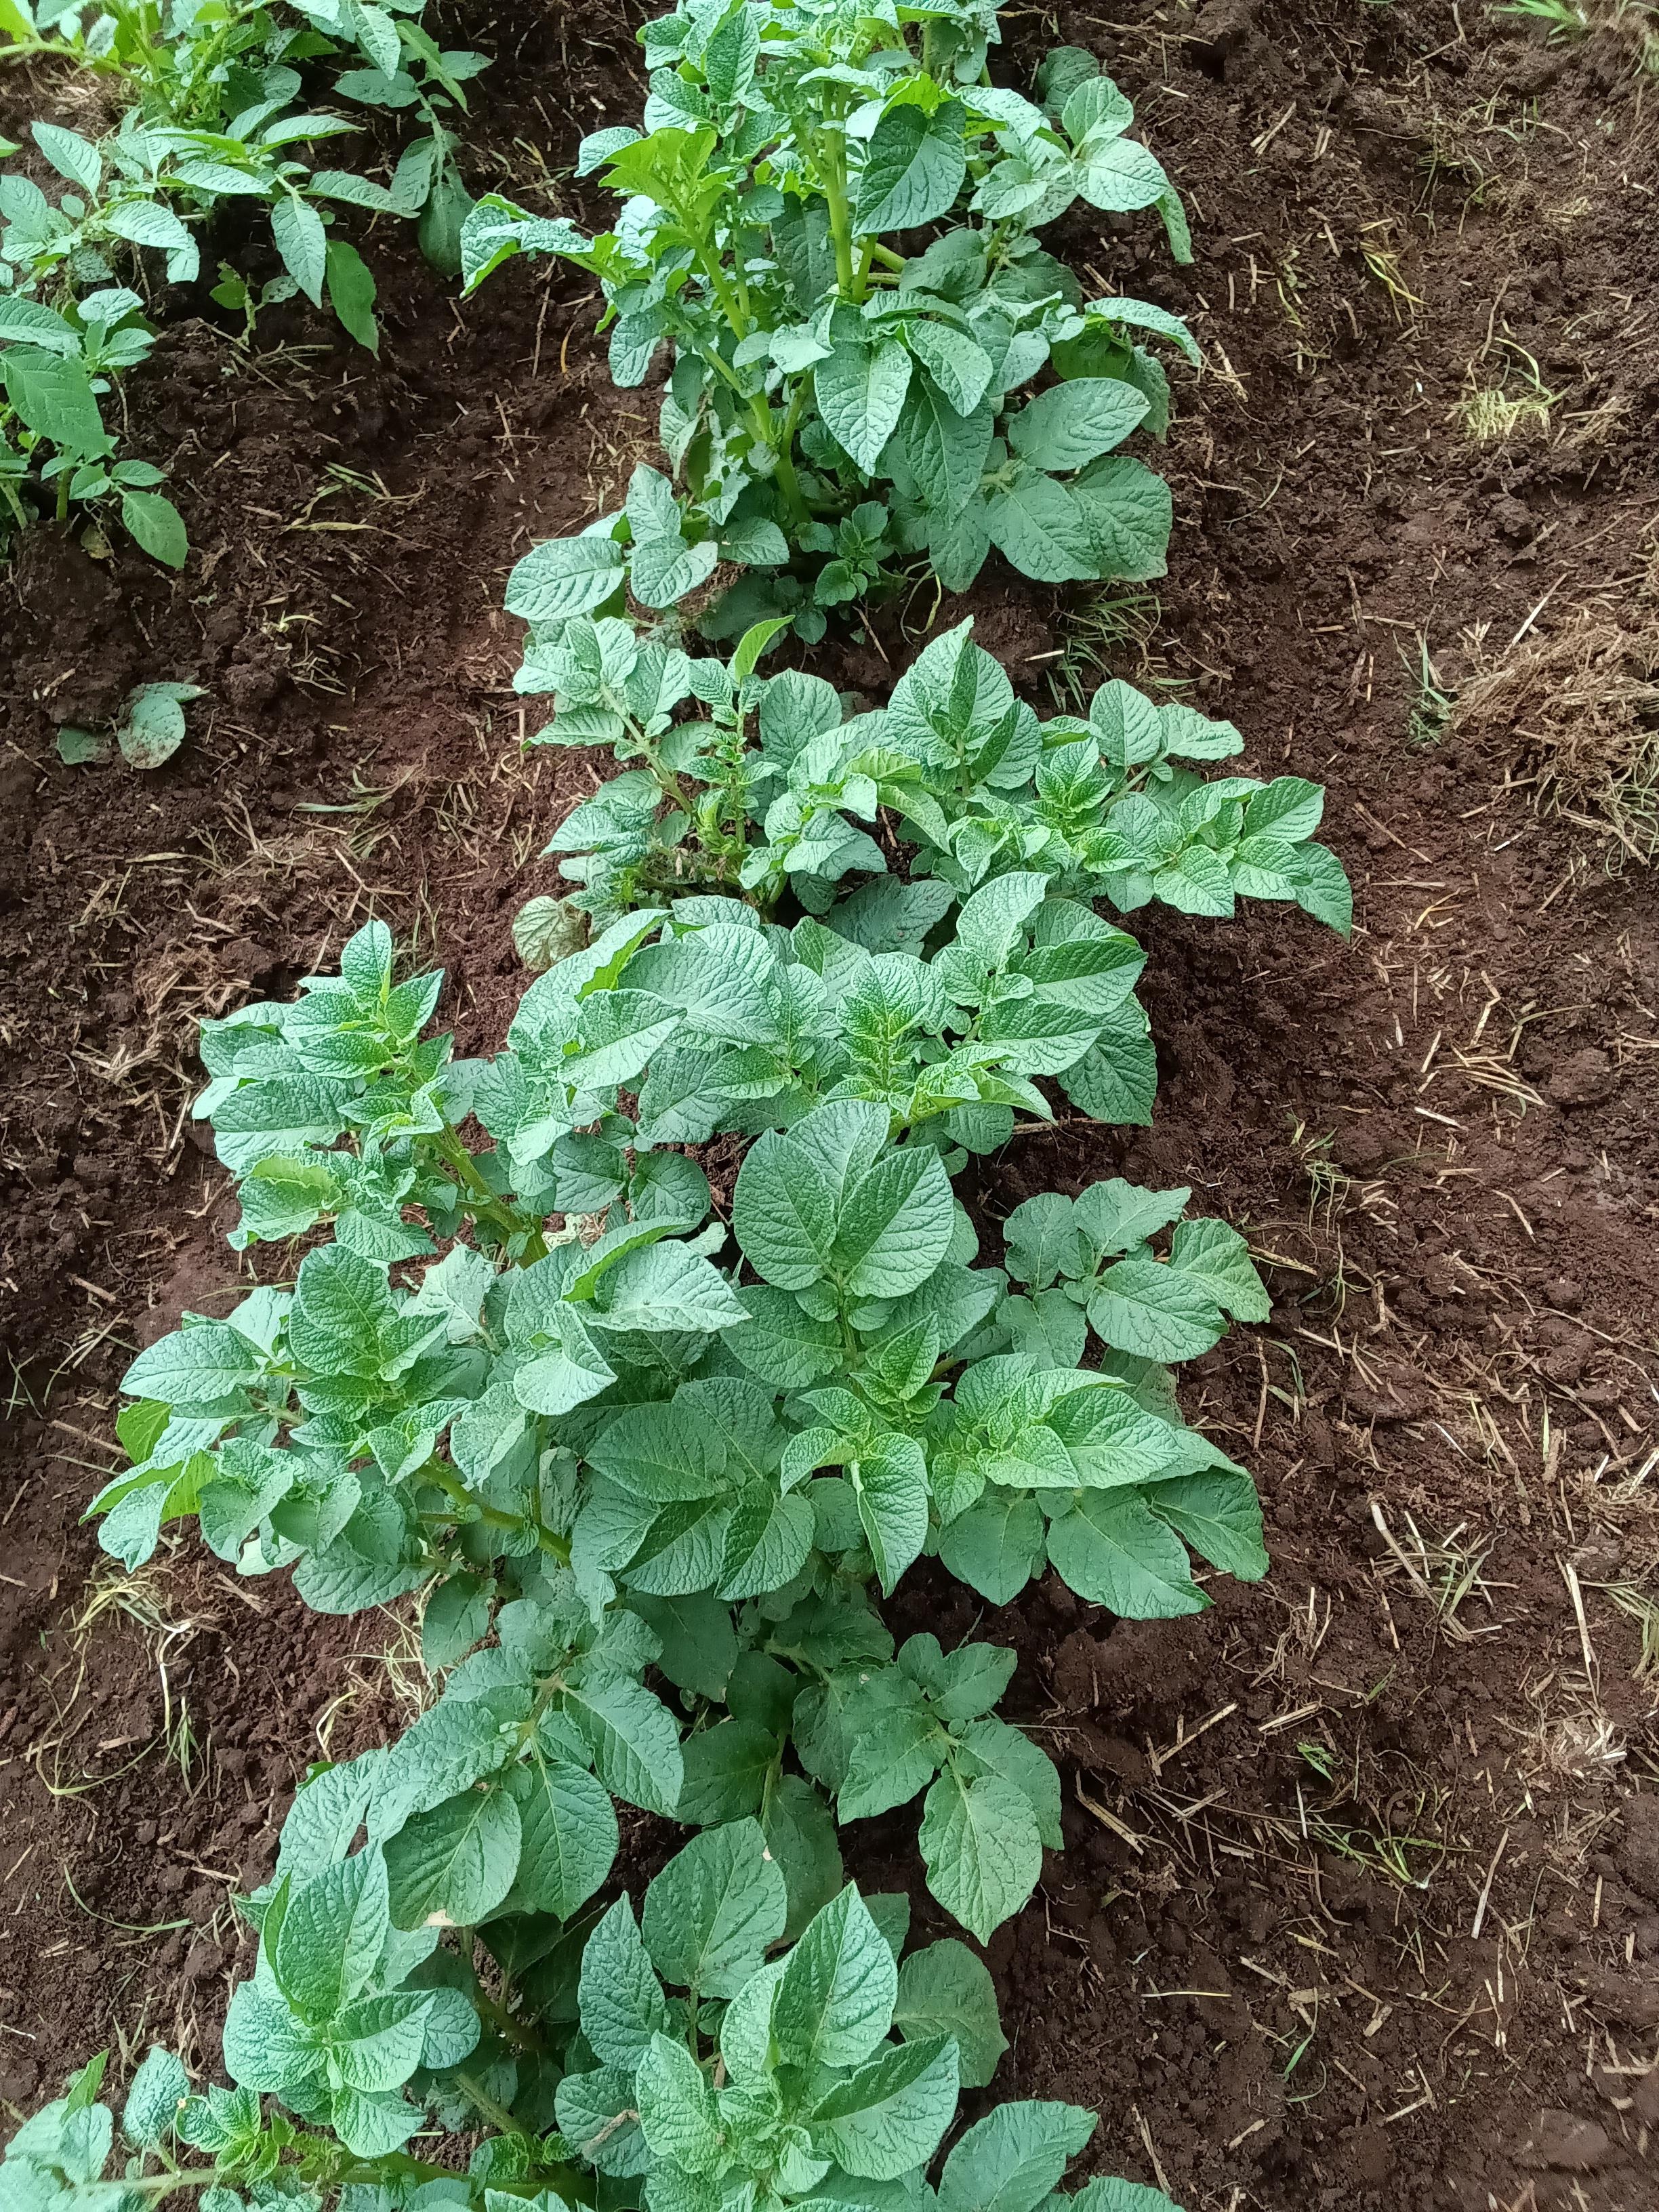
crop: potato
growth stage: vegetative
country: Kenya
